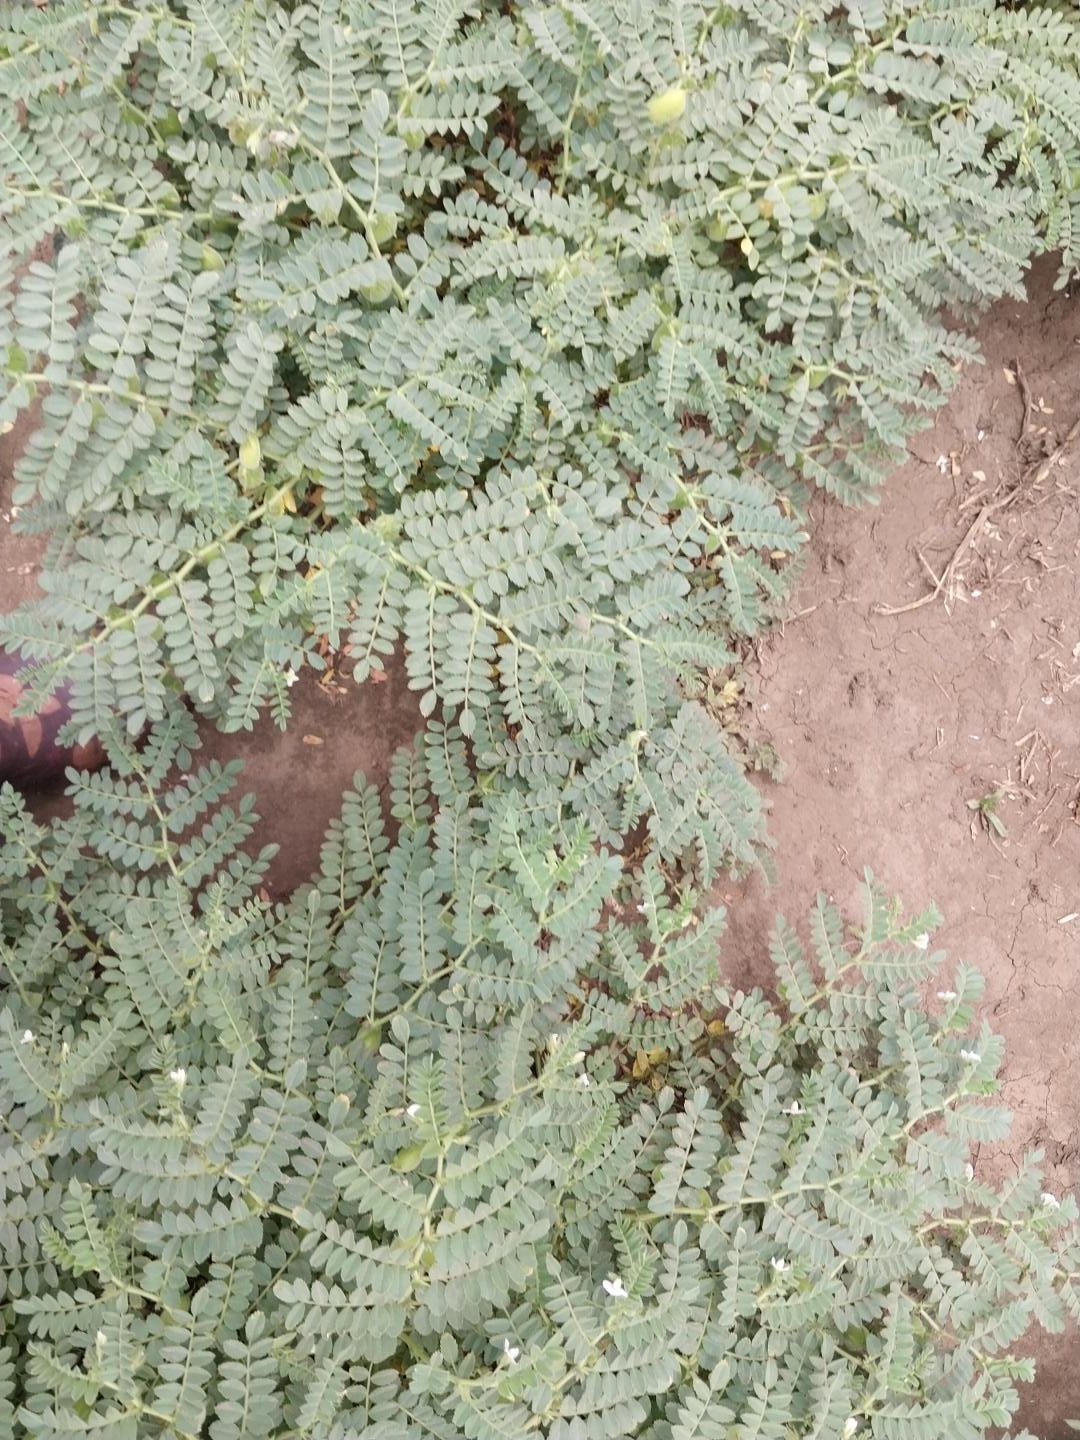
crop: chickpea
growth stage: development pod
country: Tanzania
